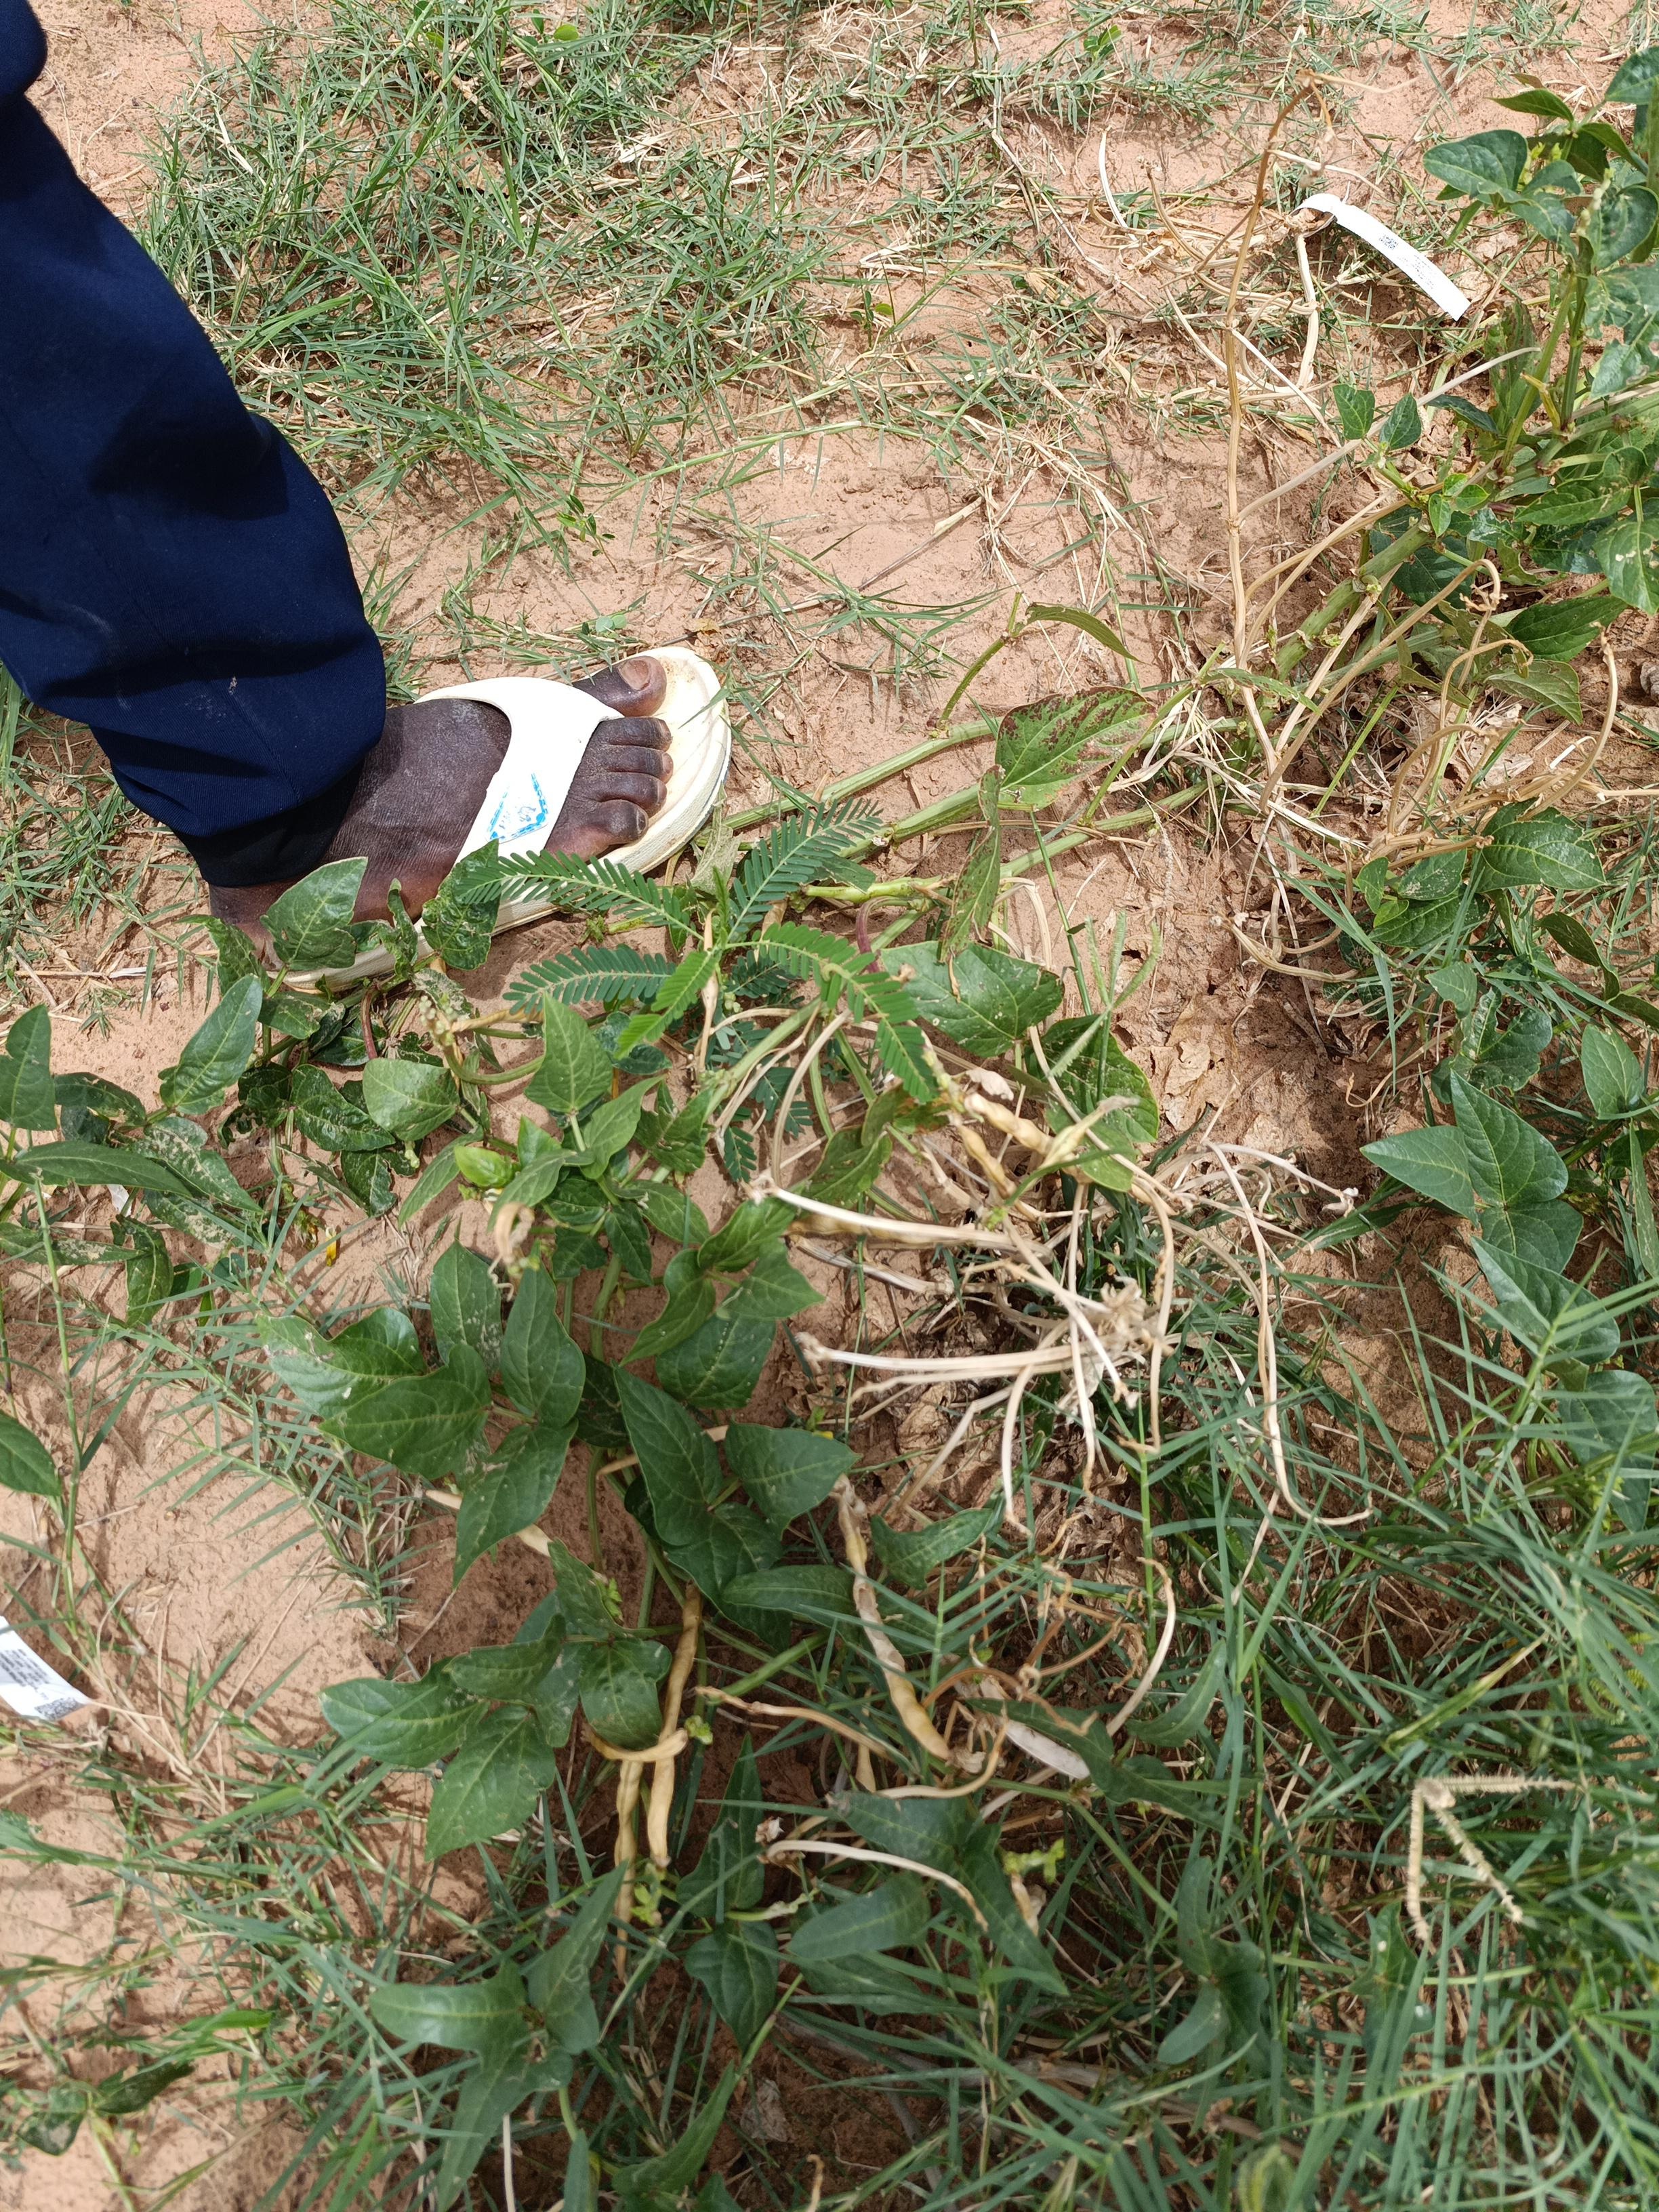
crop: cowpea
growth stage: development pod
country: Nigeria
